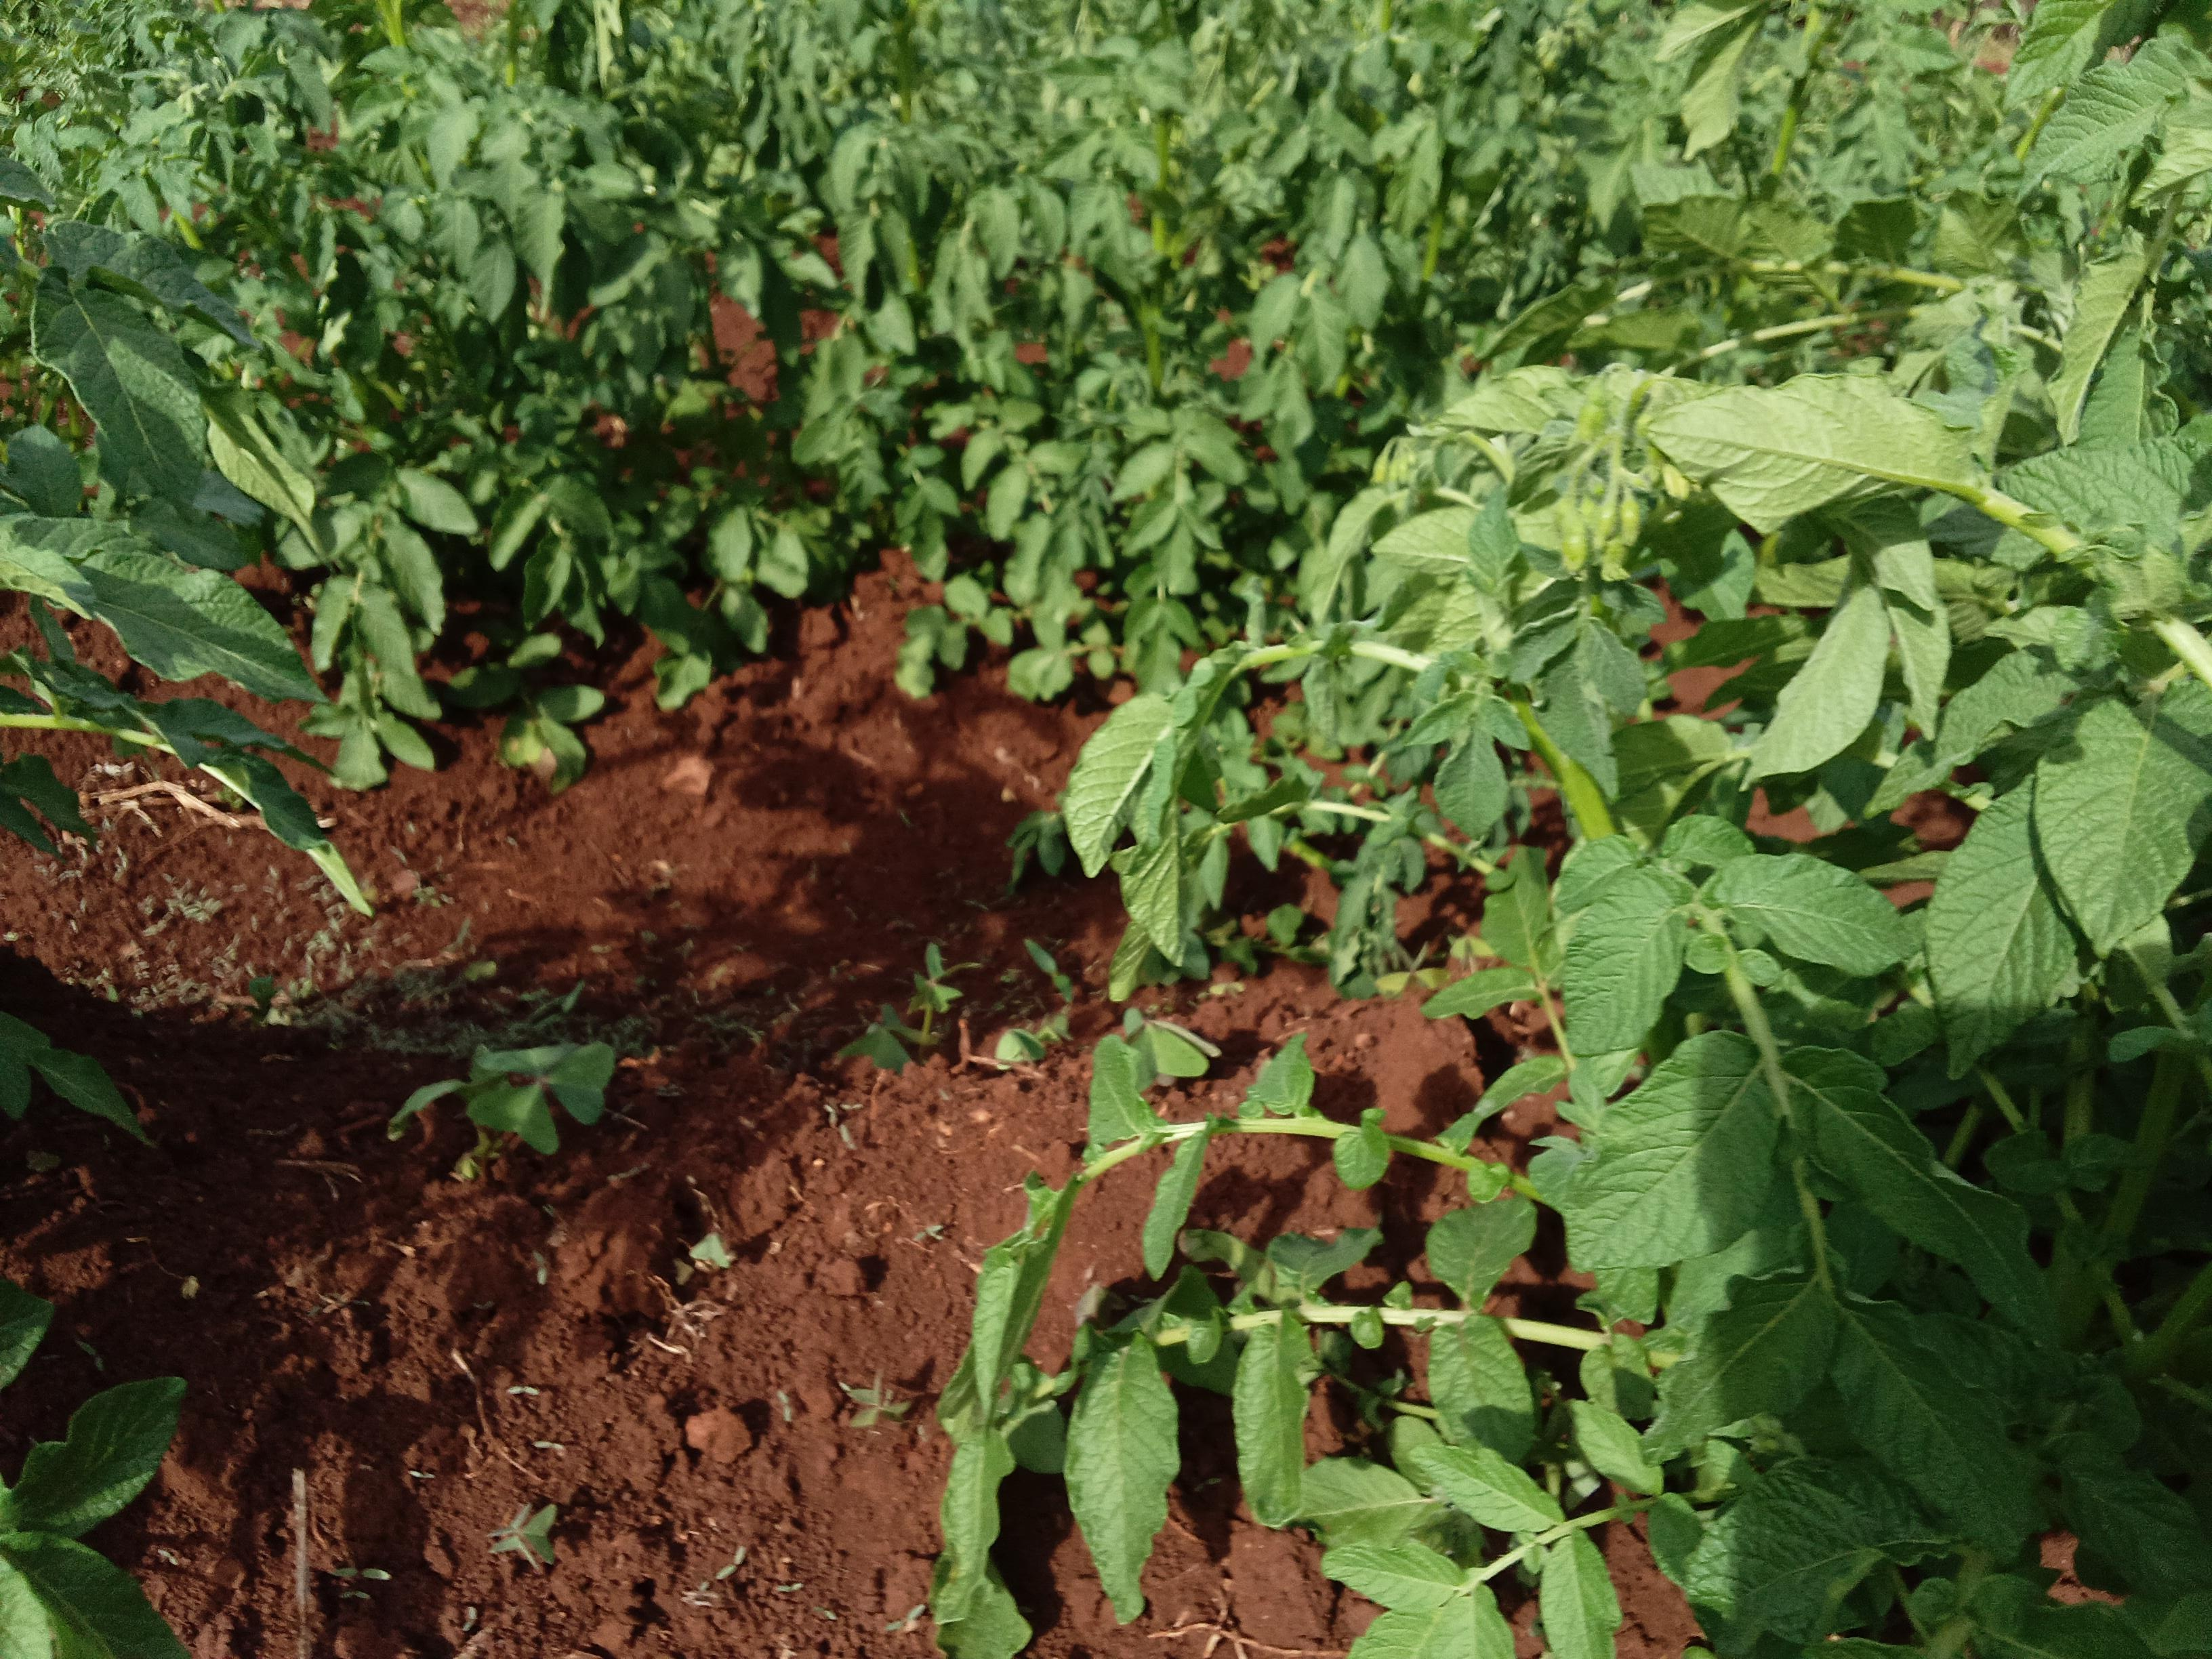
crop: potato
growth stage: vegetative
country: Kenya
